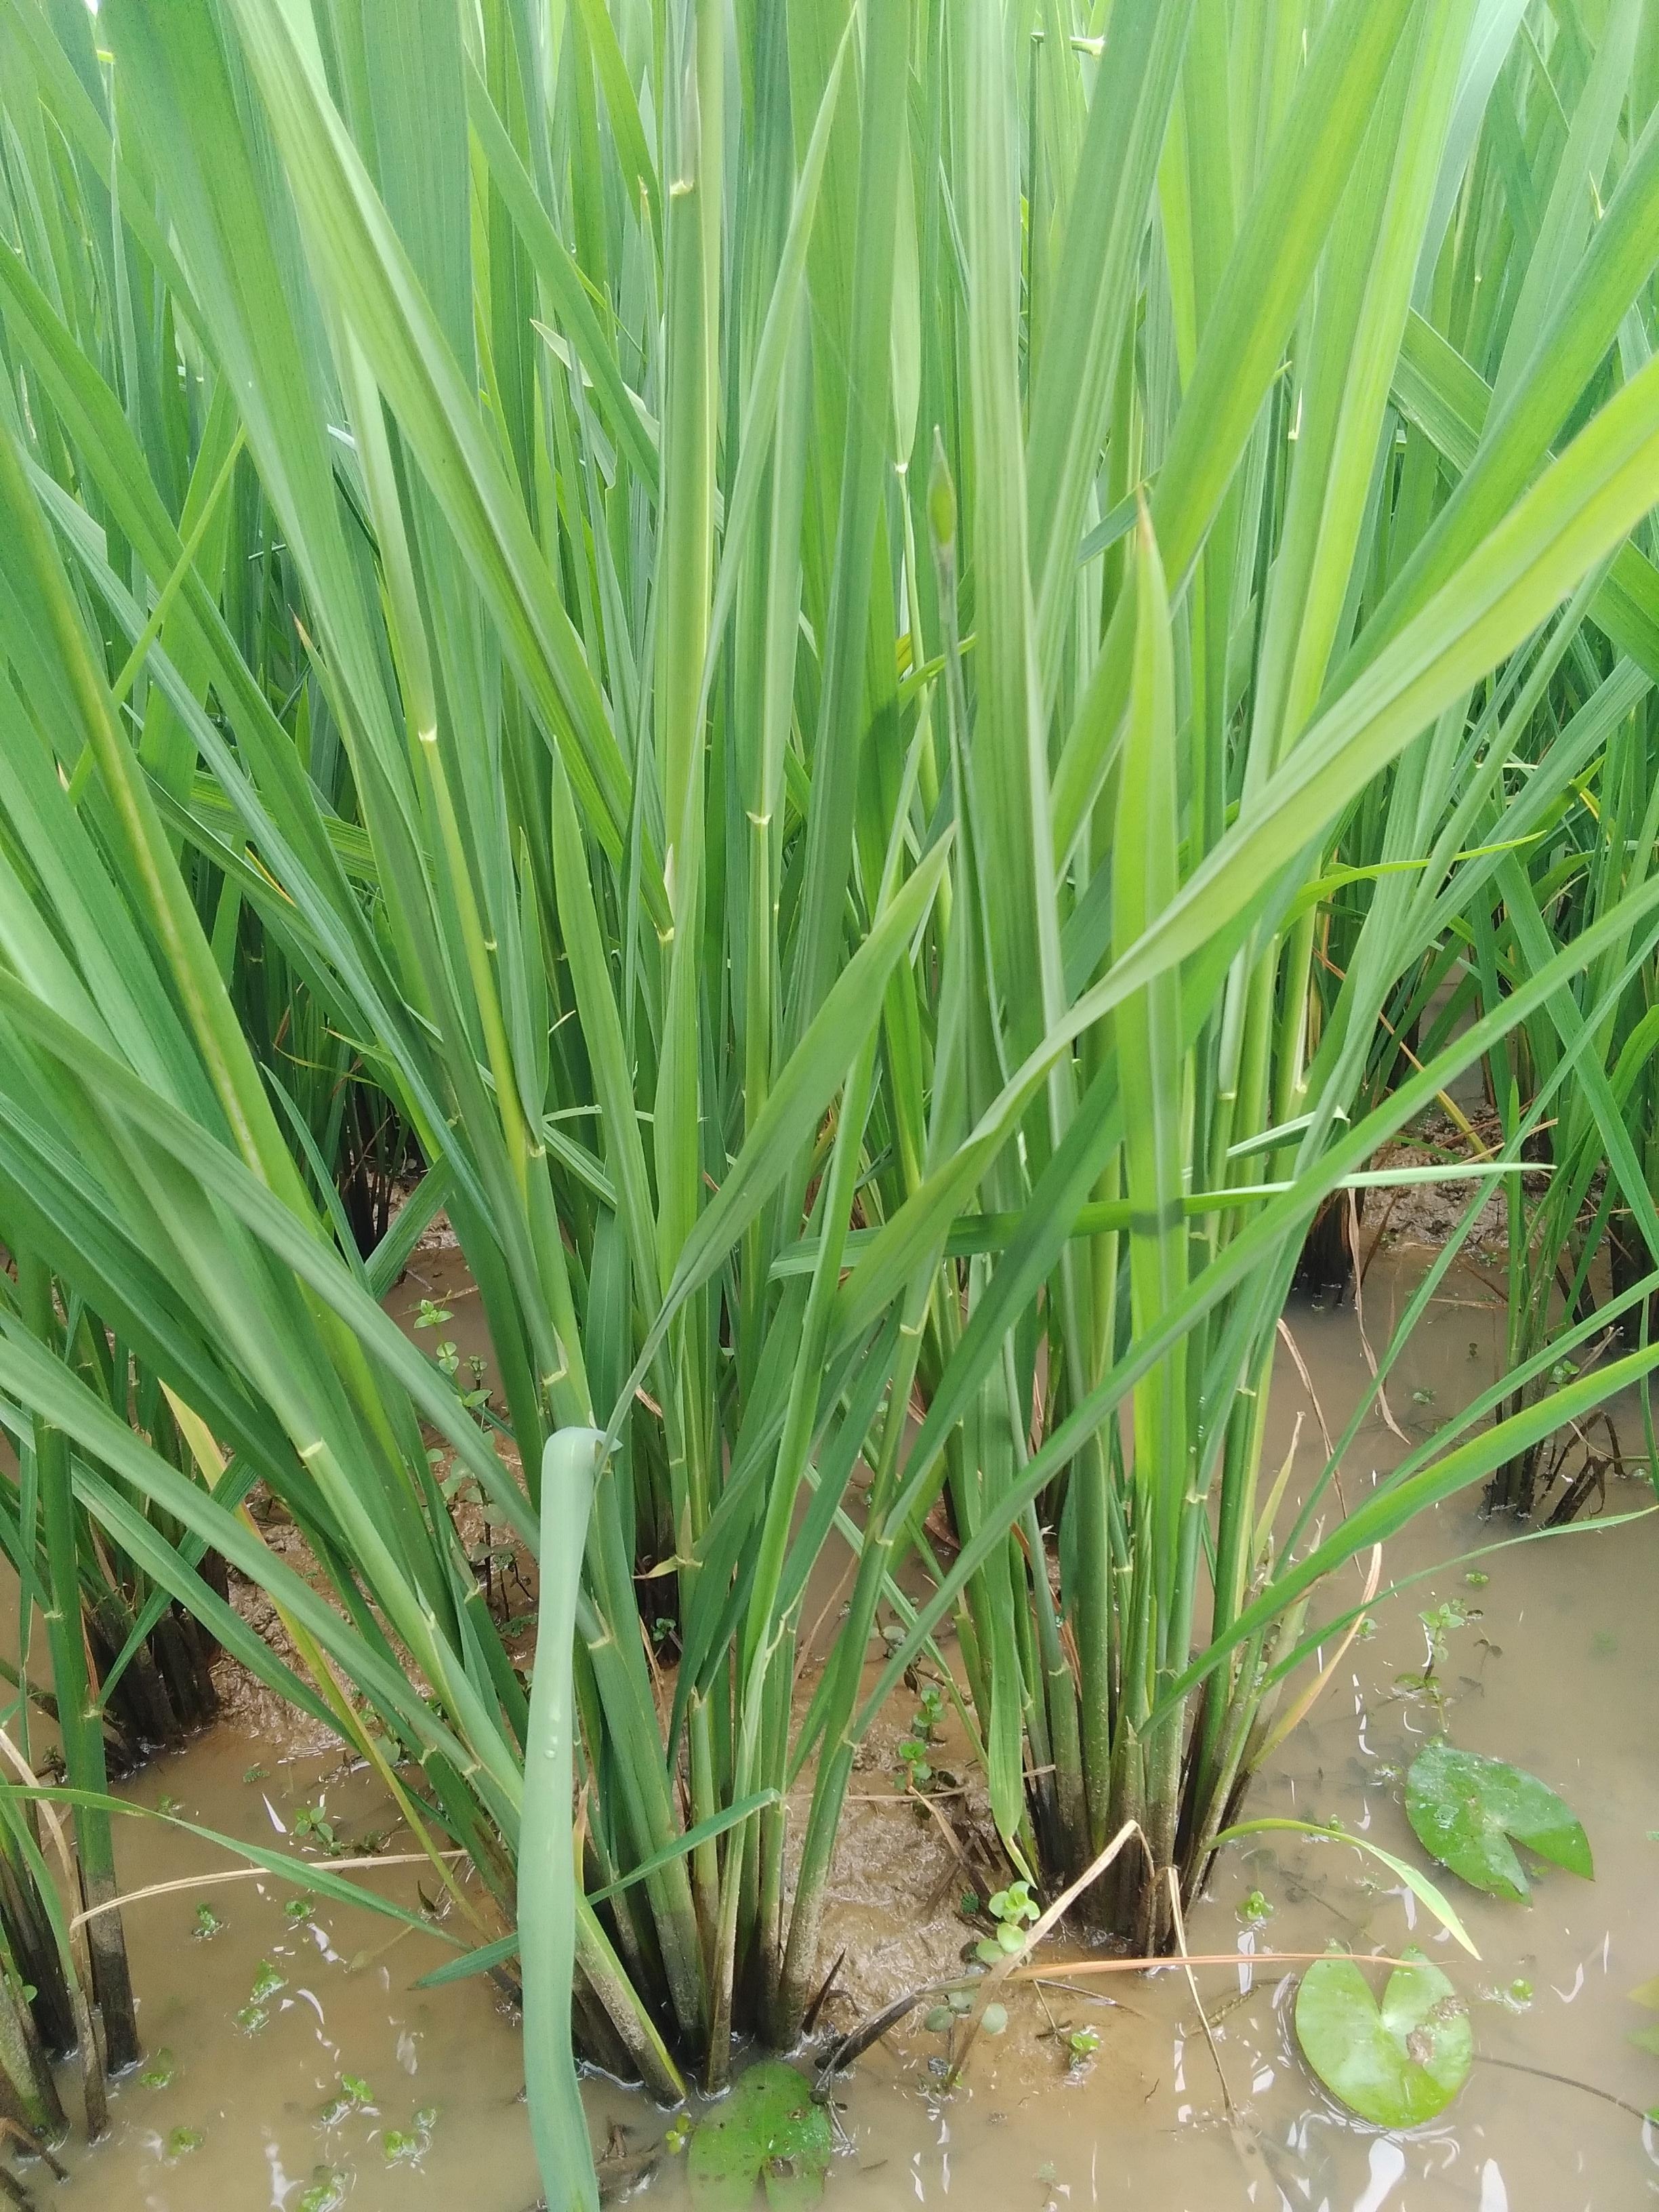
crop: rice
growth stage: booting
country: Nigeria
